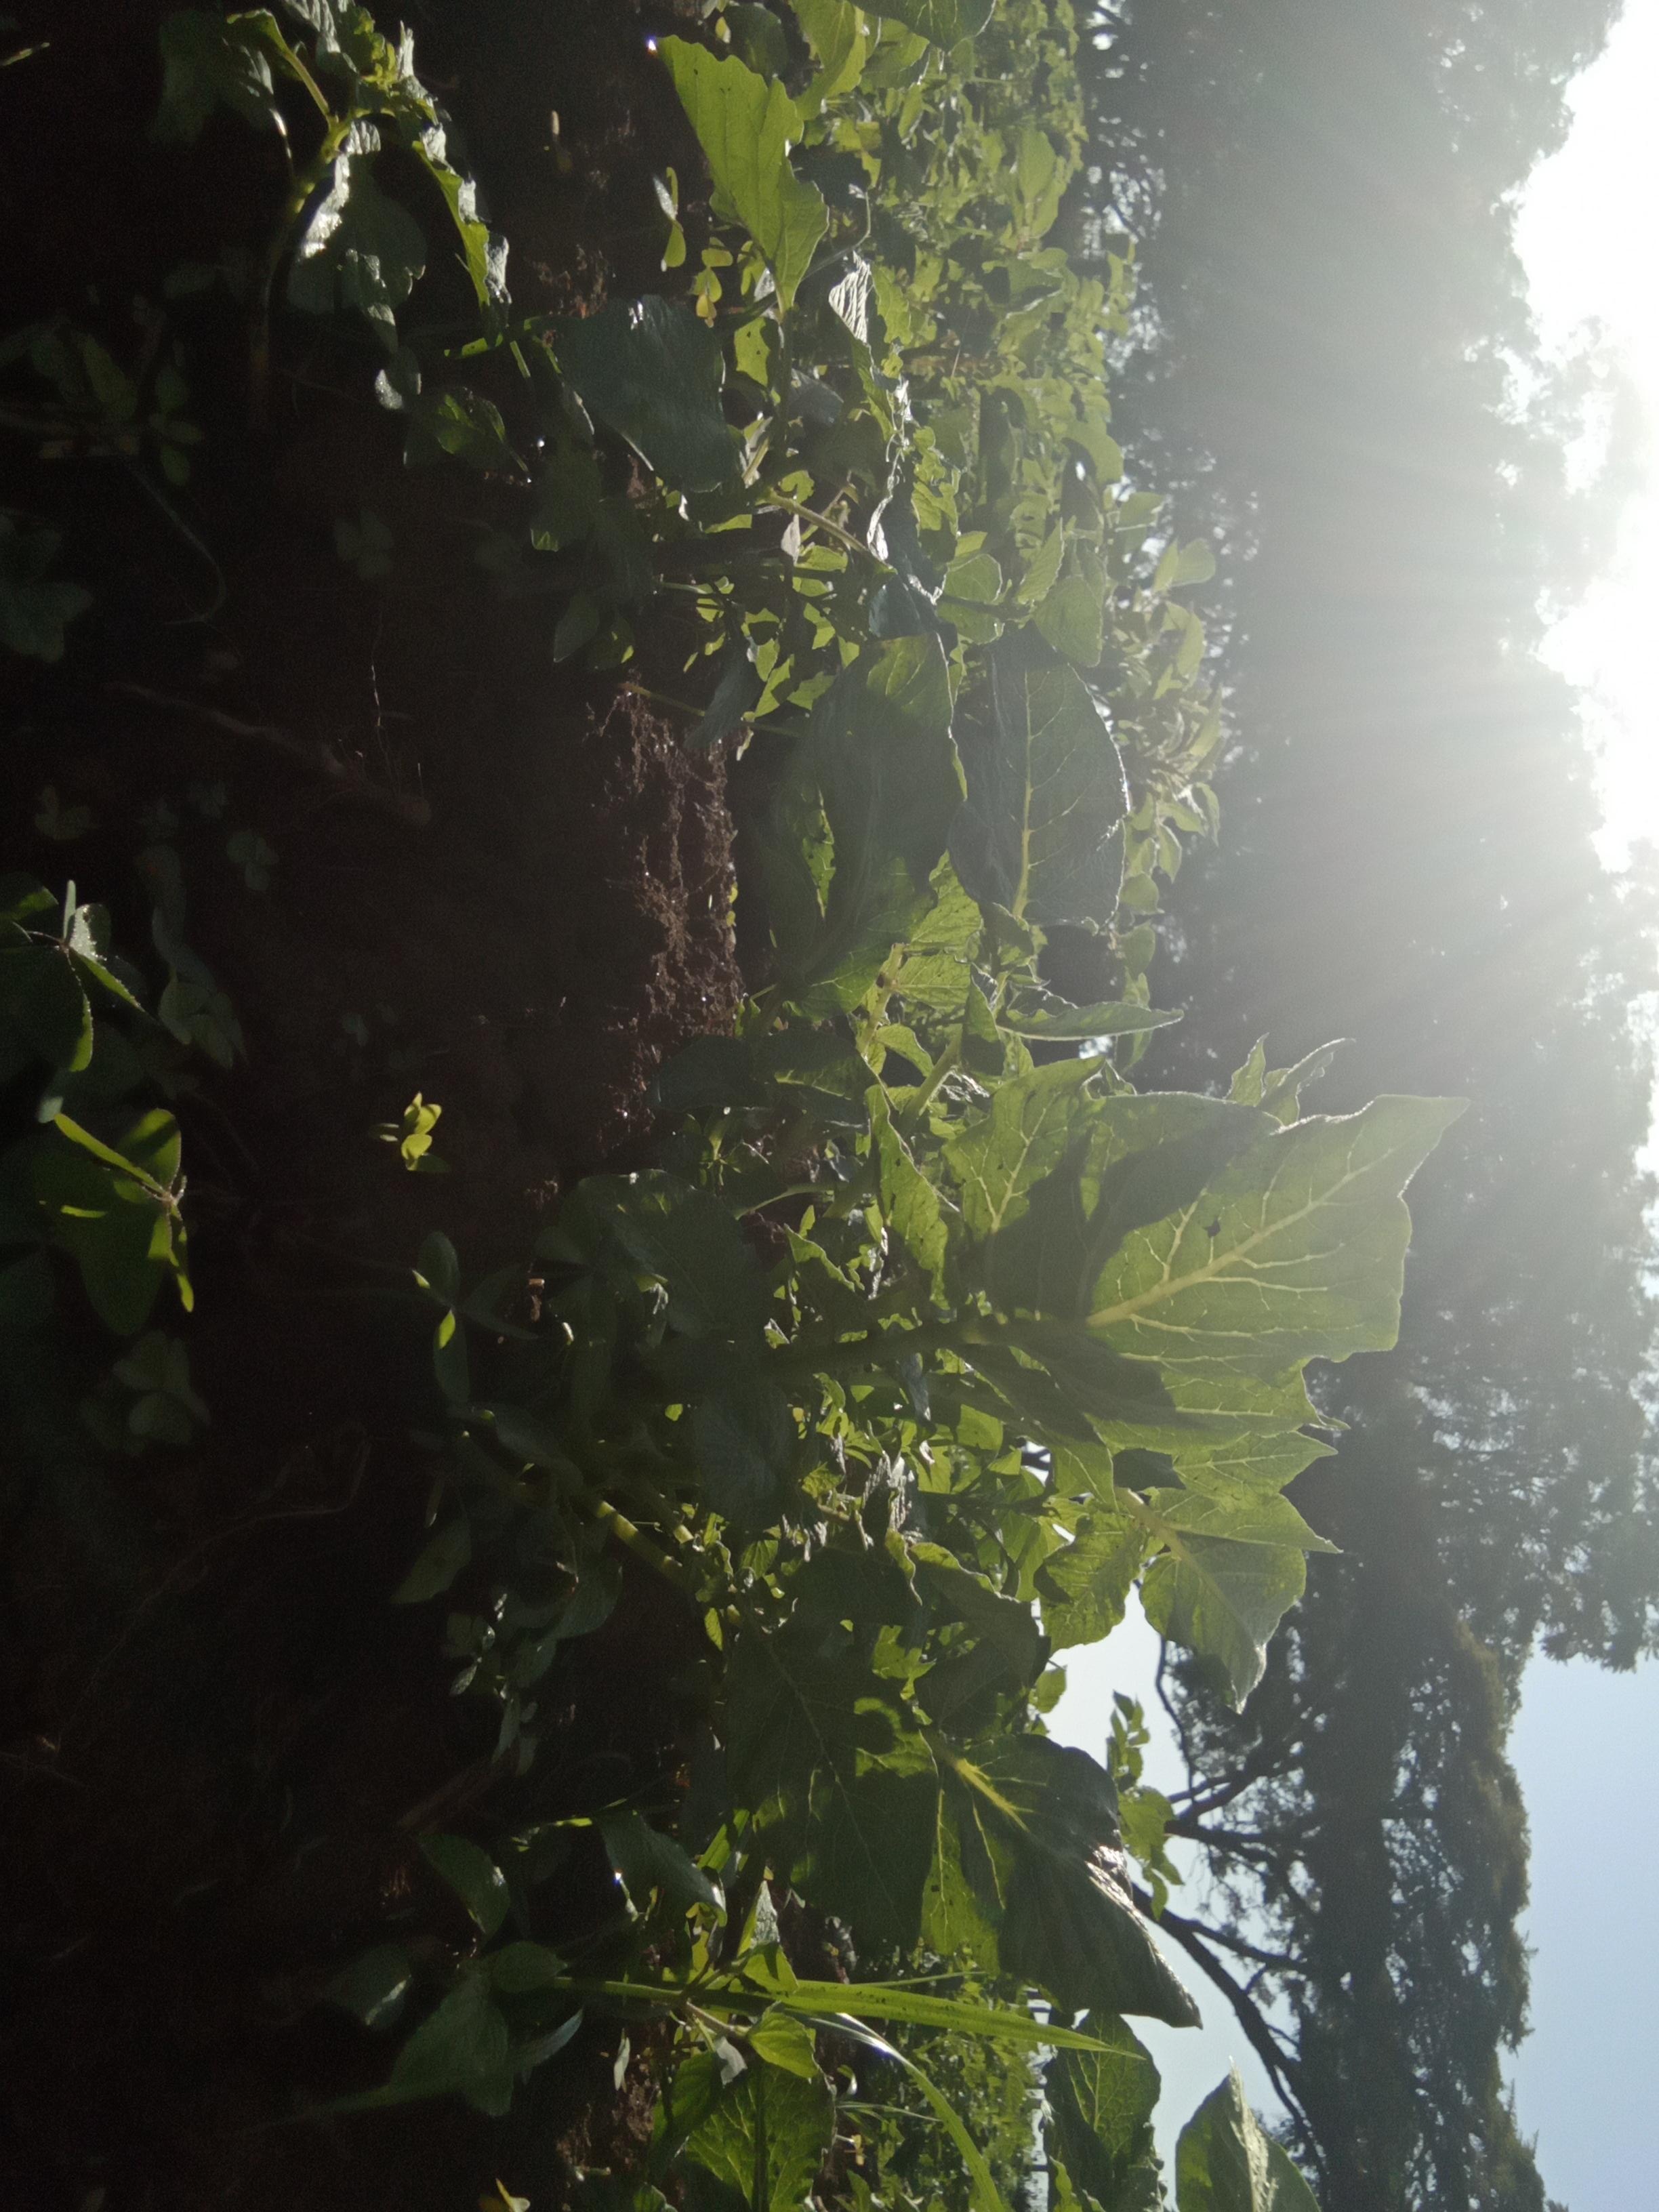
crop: potato
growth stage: vegetative
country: Kenya
